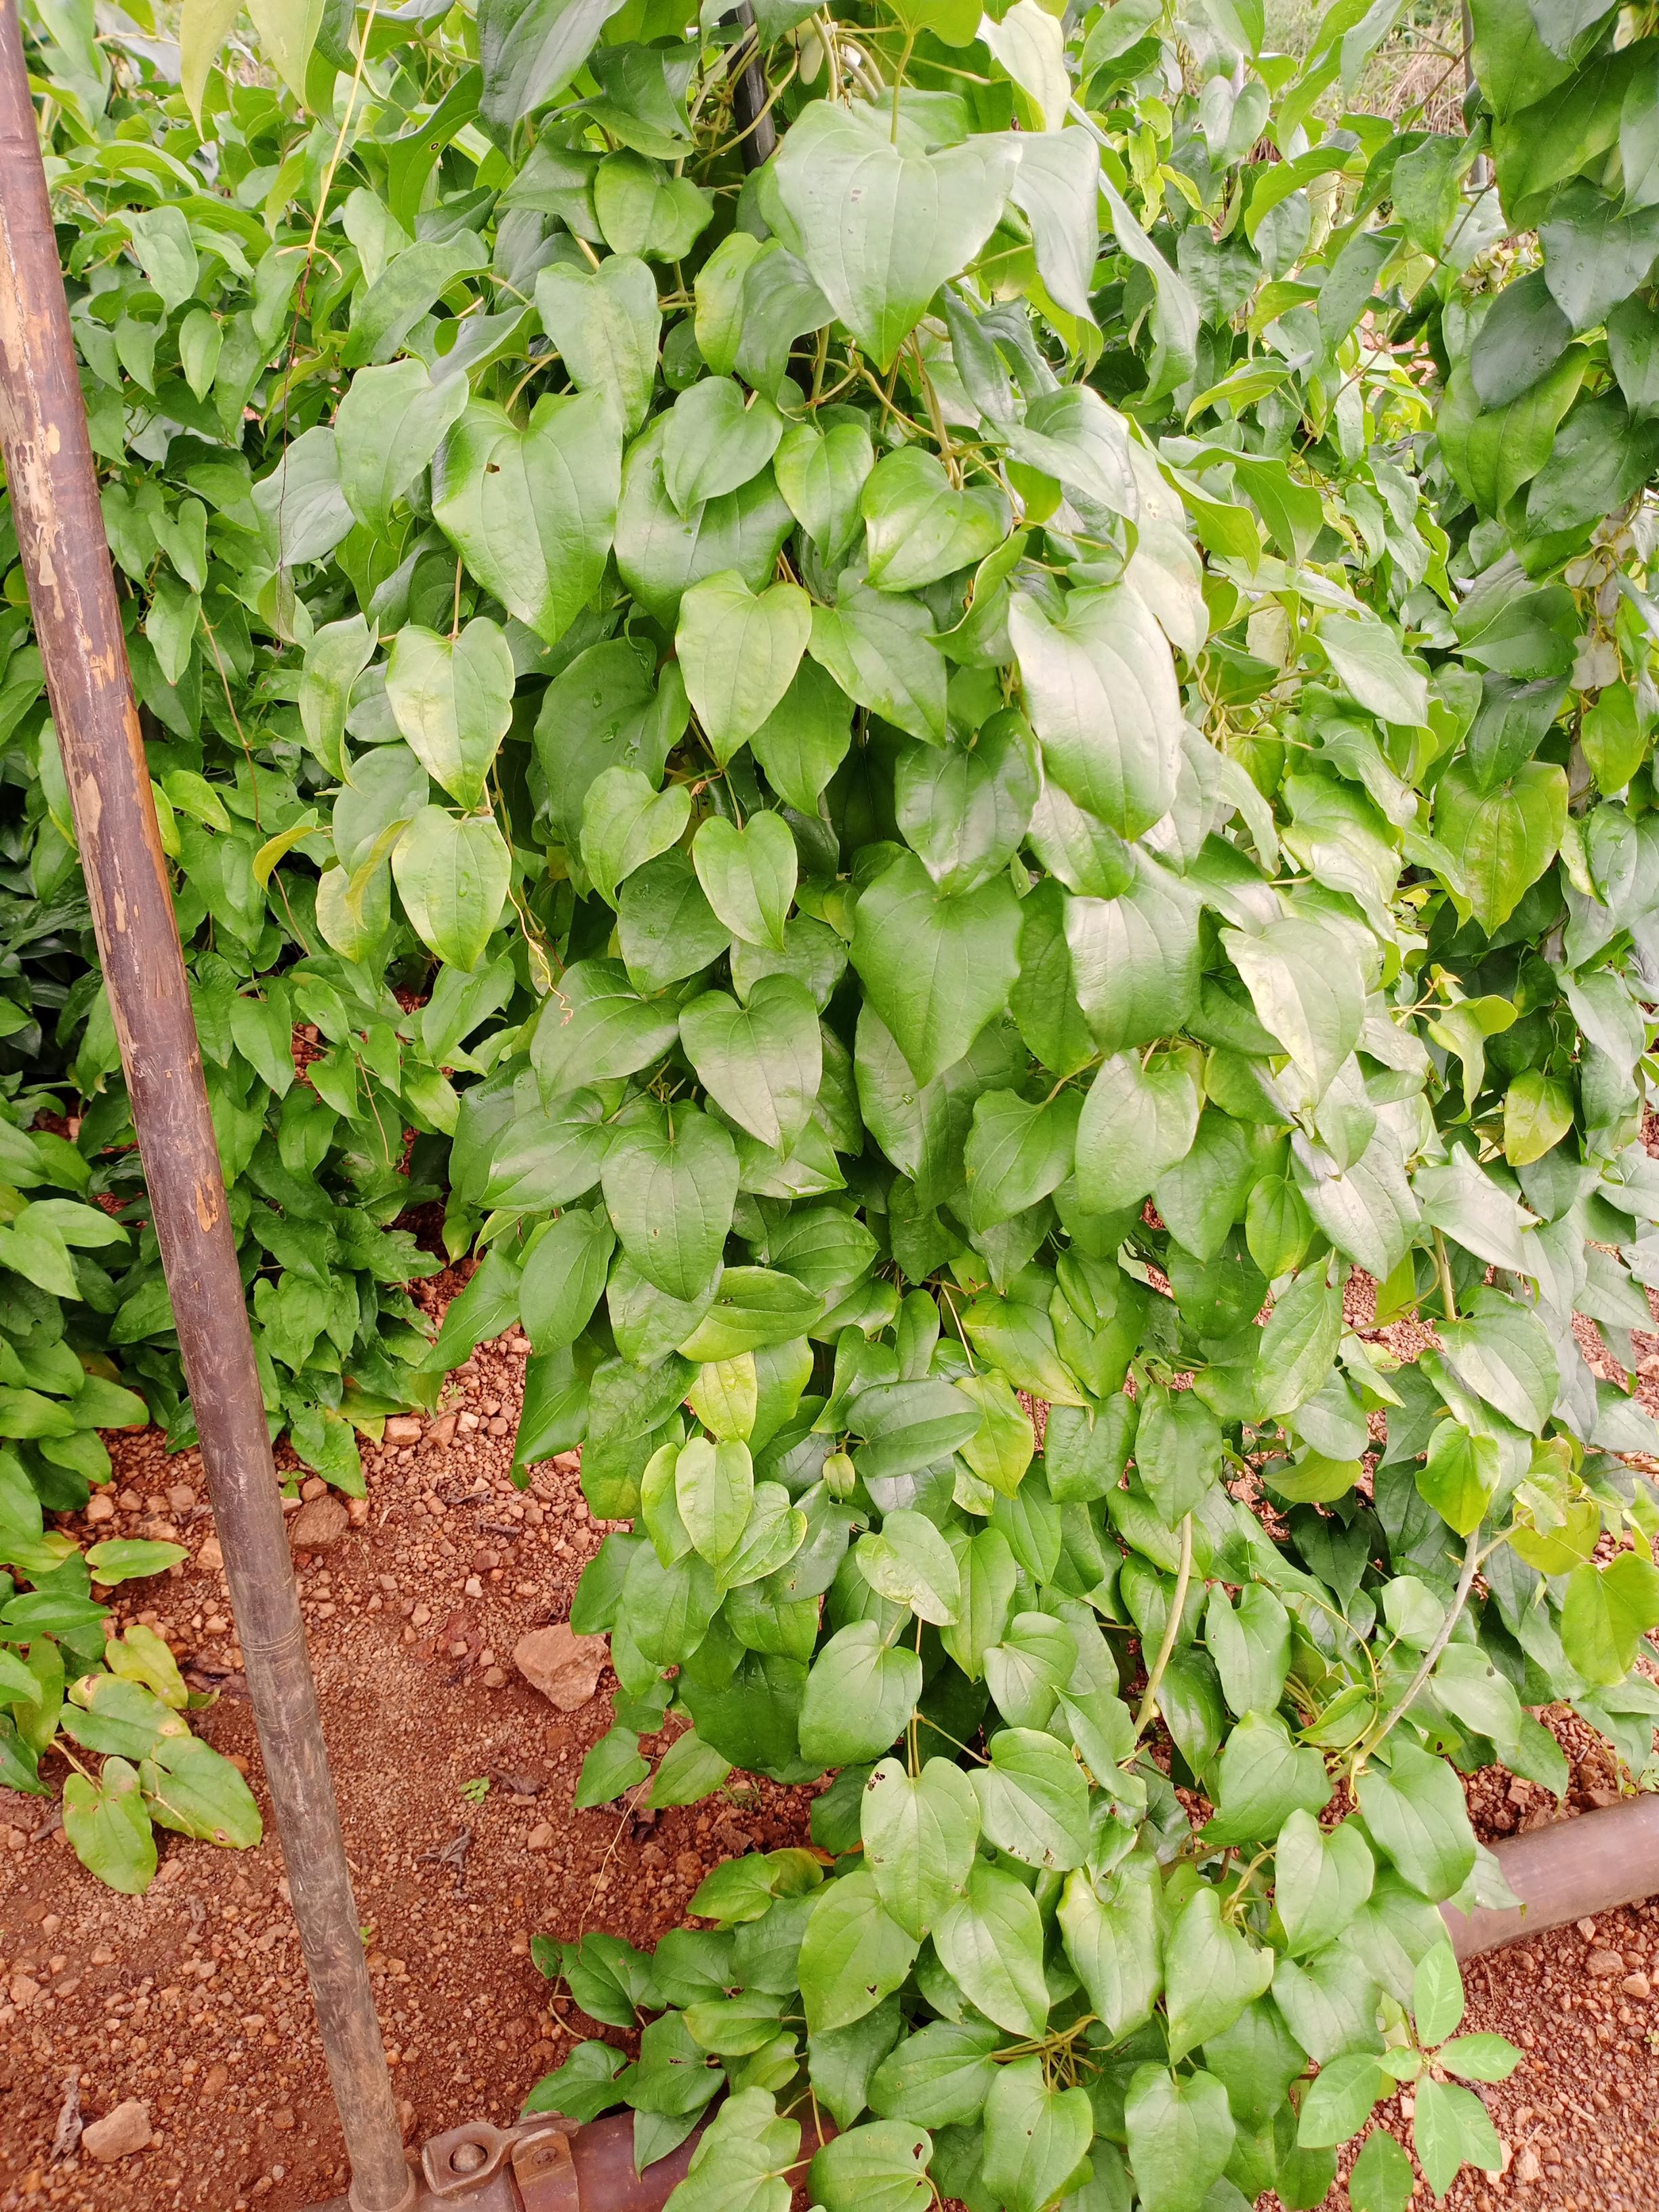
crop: yam
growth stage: vegetative
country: Nigeria
